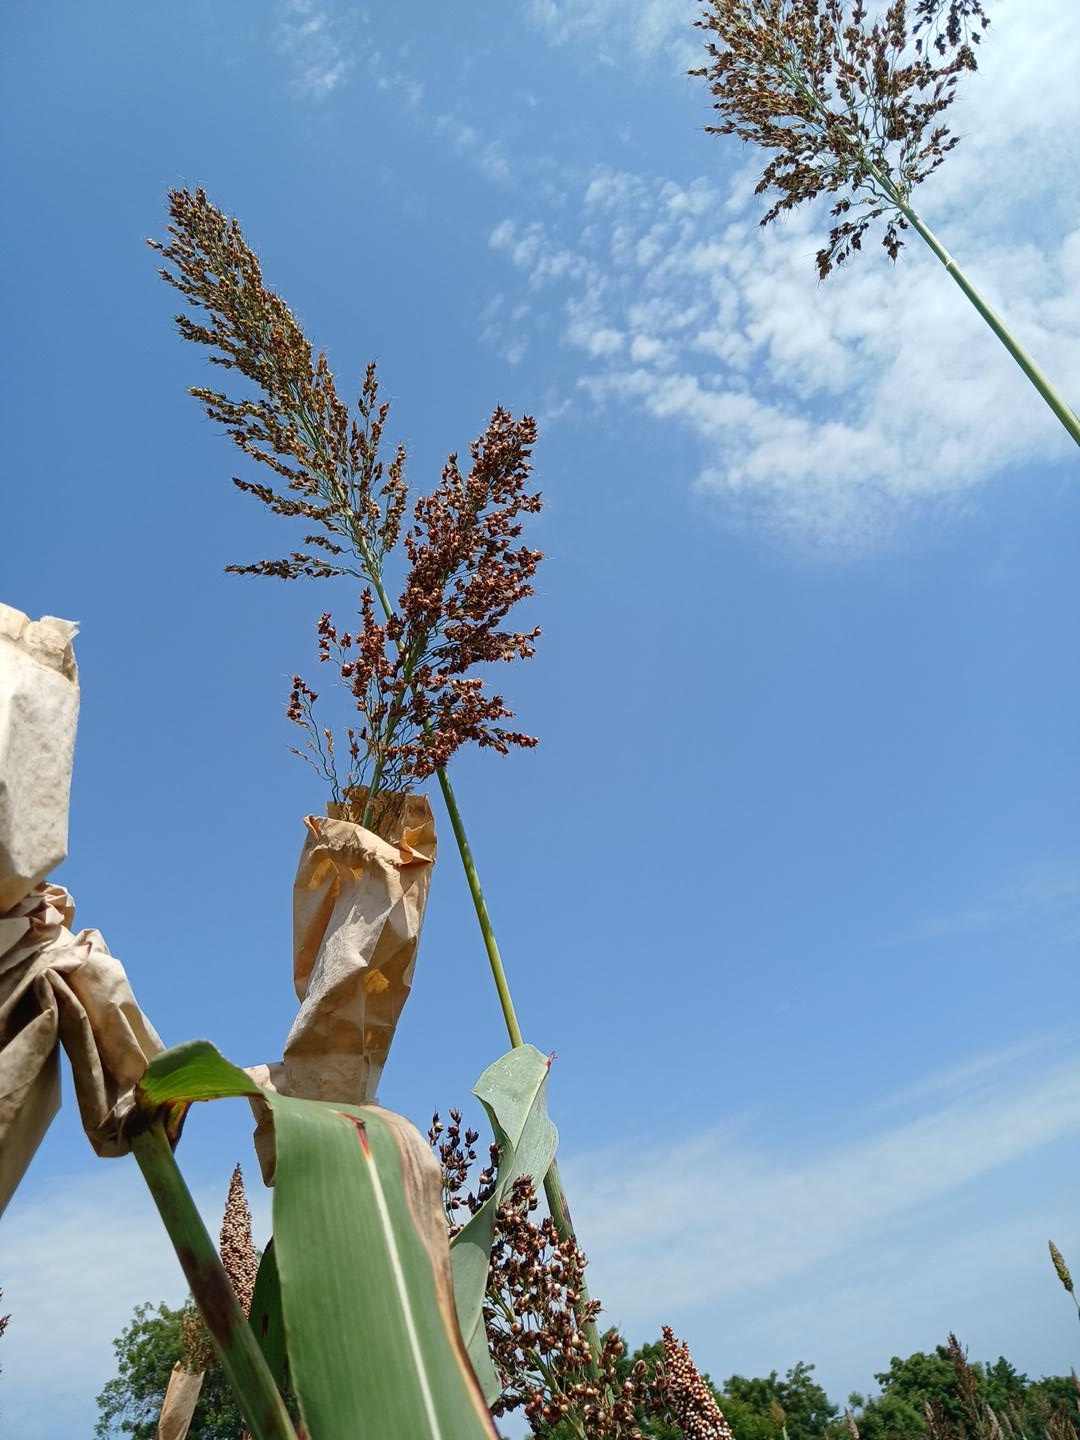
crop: sorghum
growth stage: filling grain
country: Senegal
